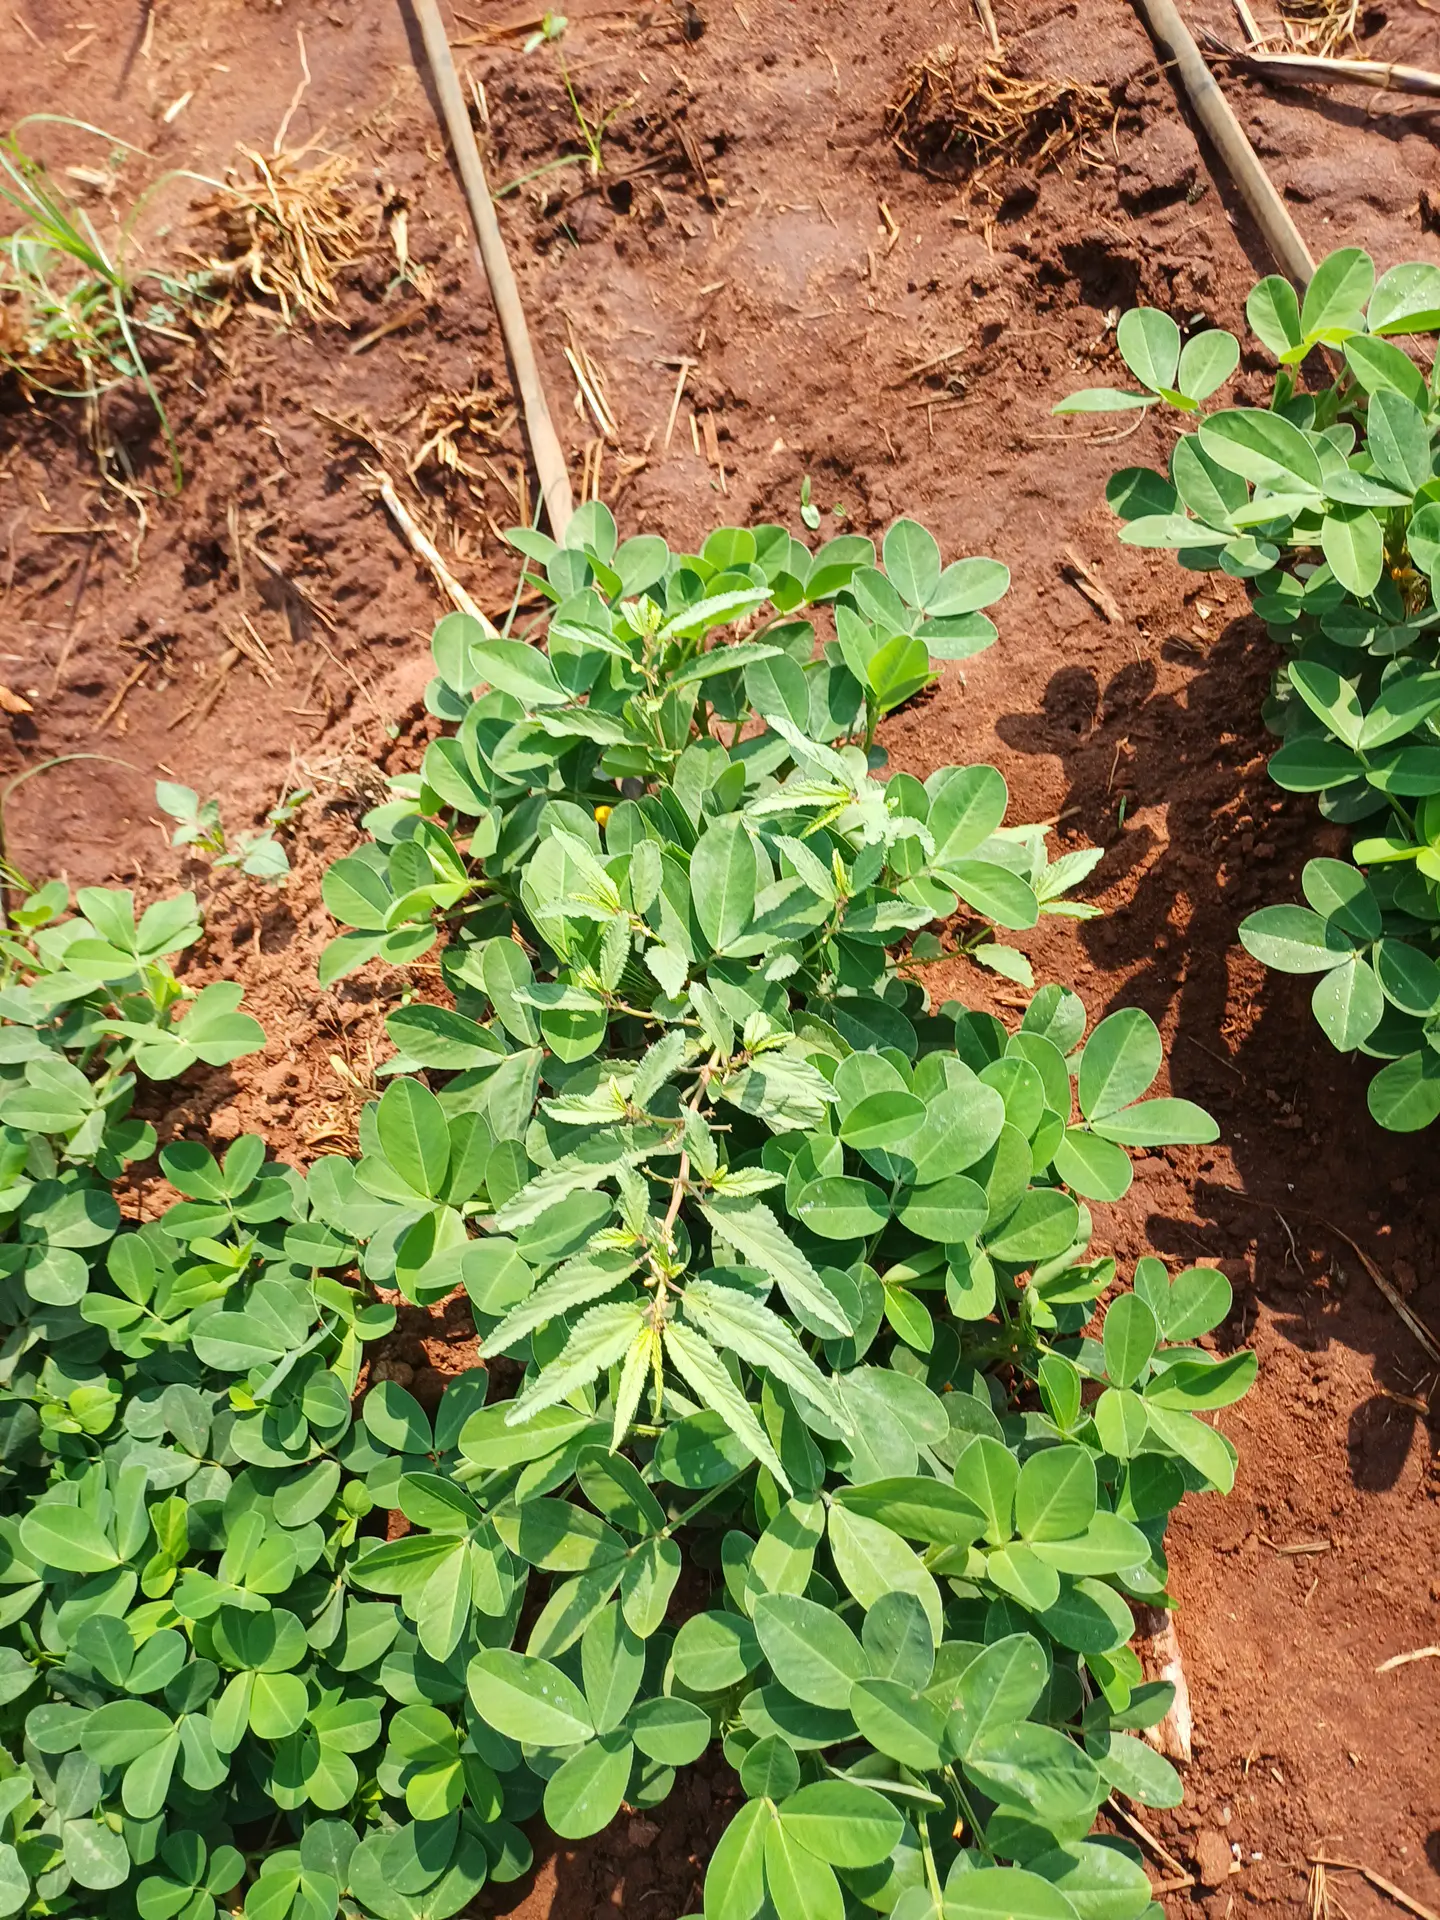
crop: groundnut
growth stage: flowering
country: Kenya
